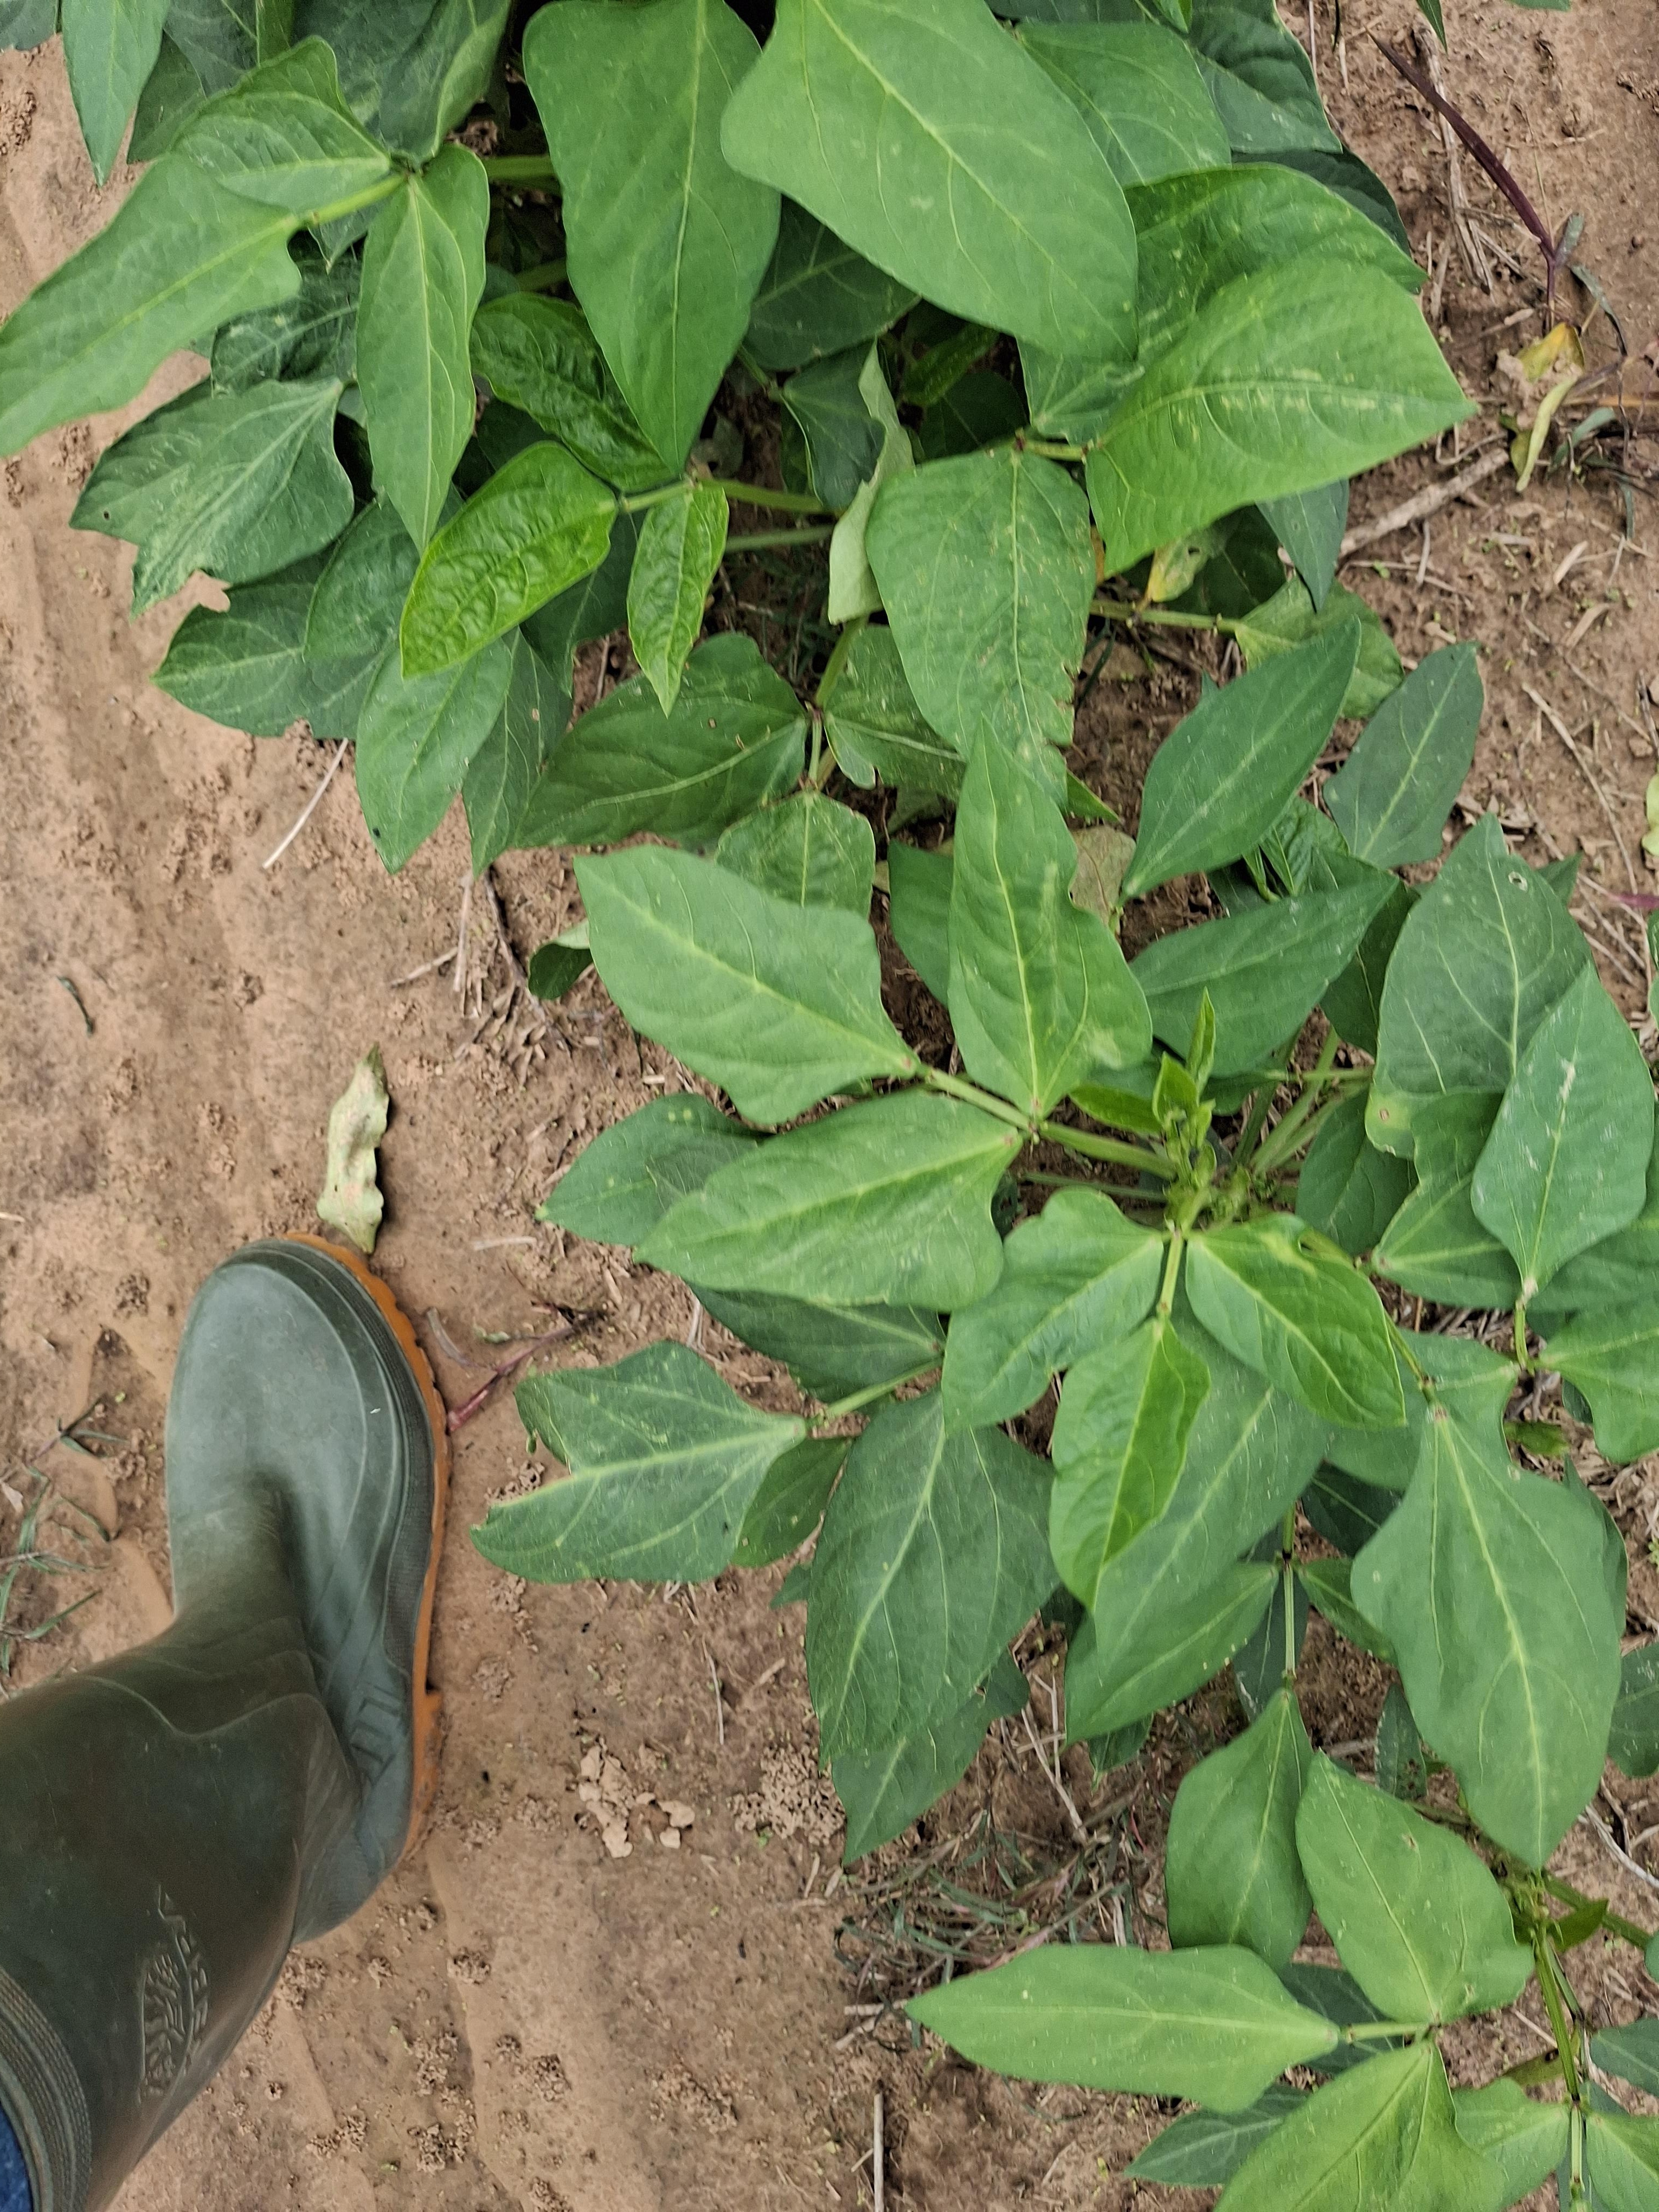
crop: cowpea
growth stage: vegetative
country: Nigeria
